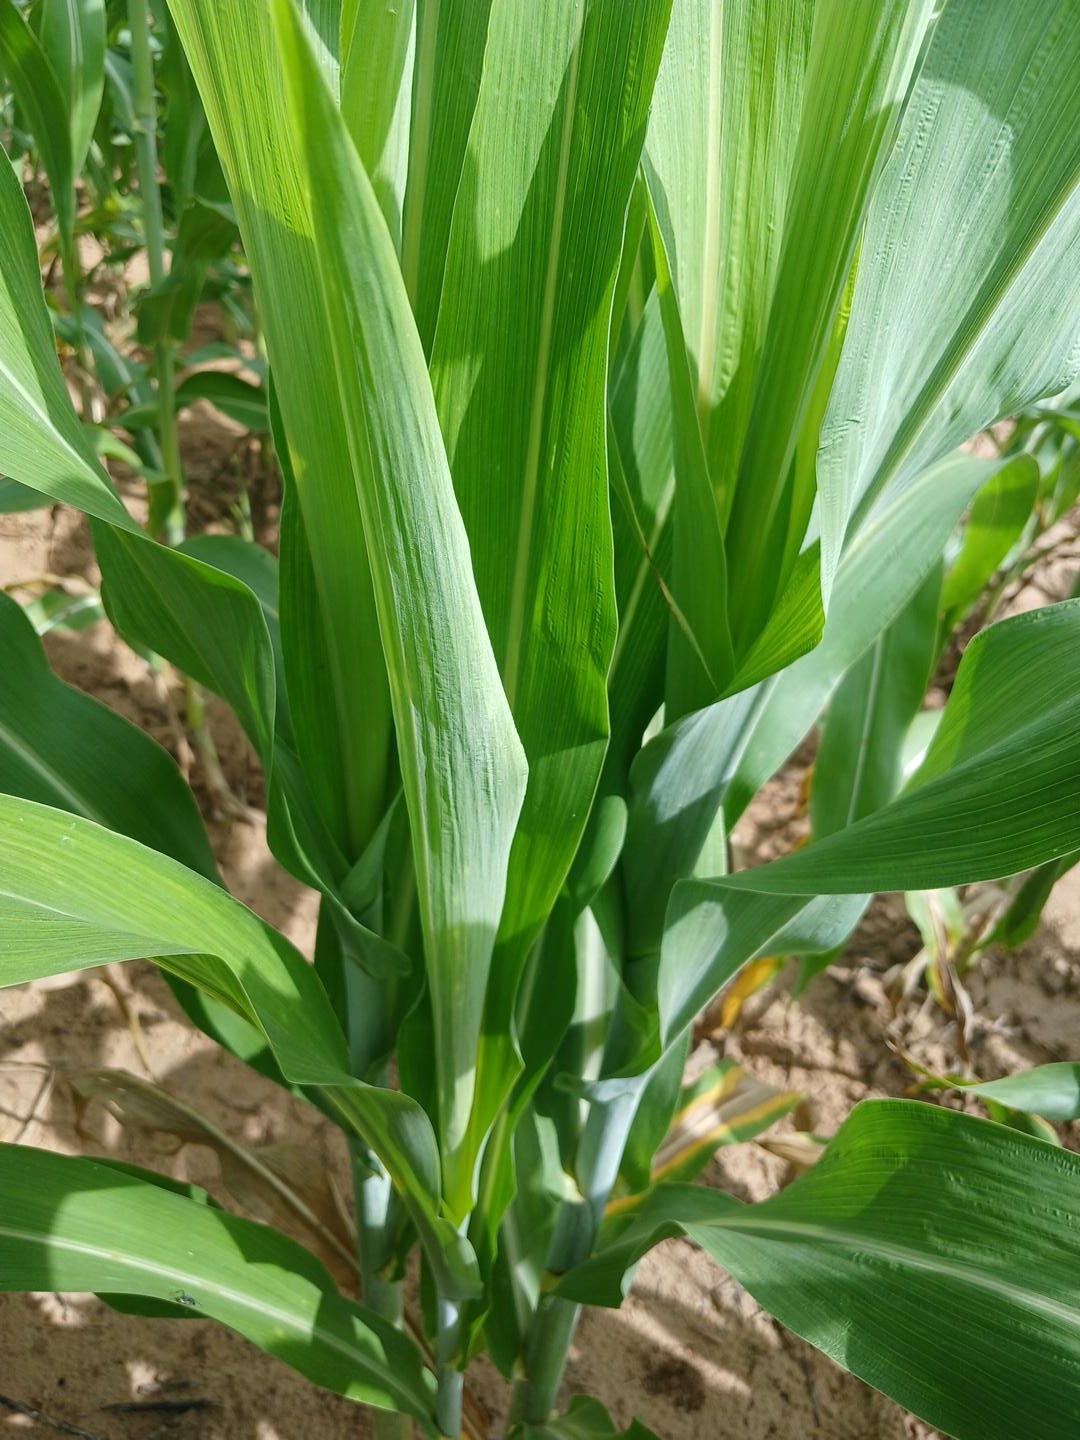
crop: sorghum
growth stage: vegetative
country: Senegal
